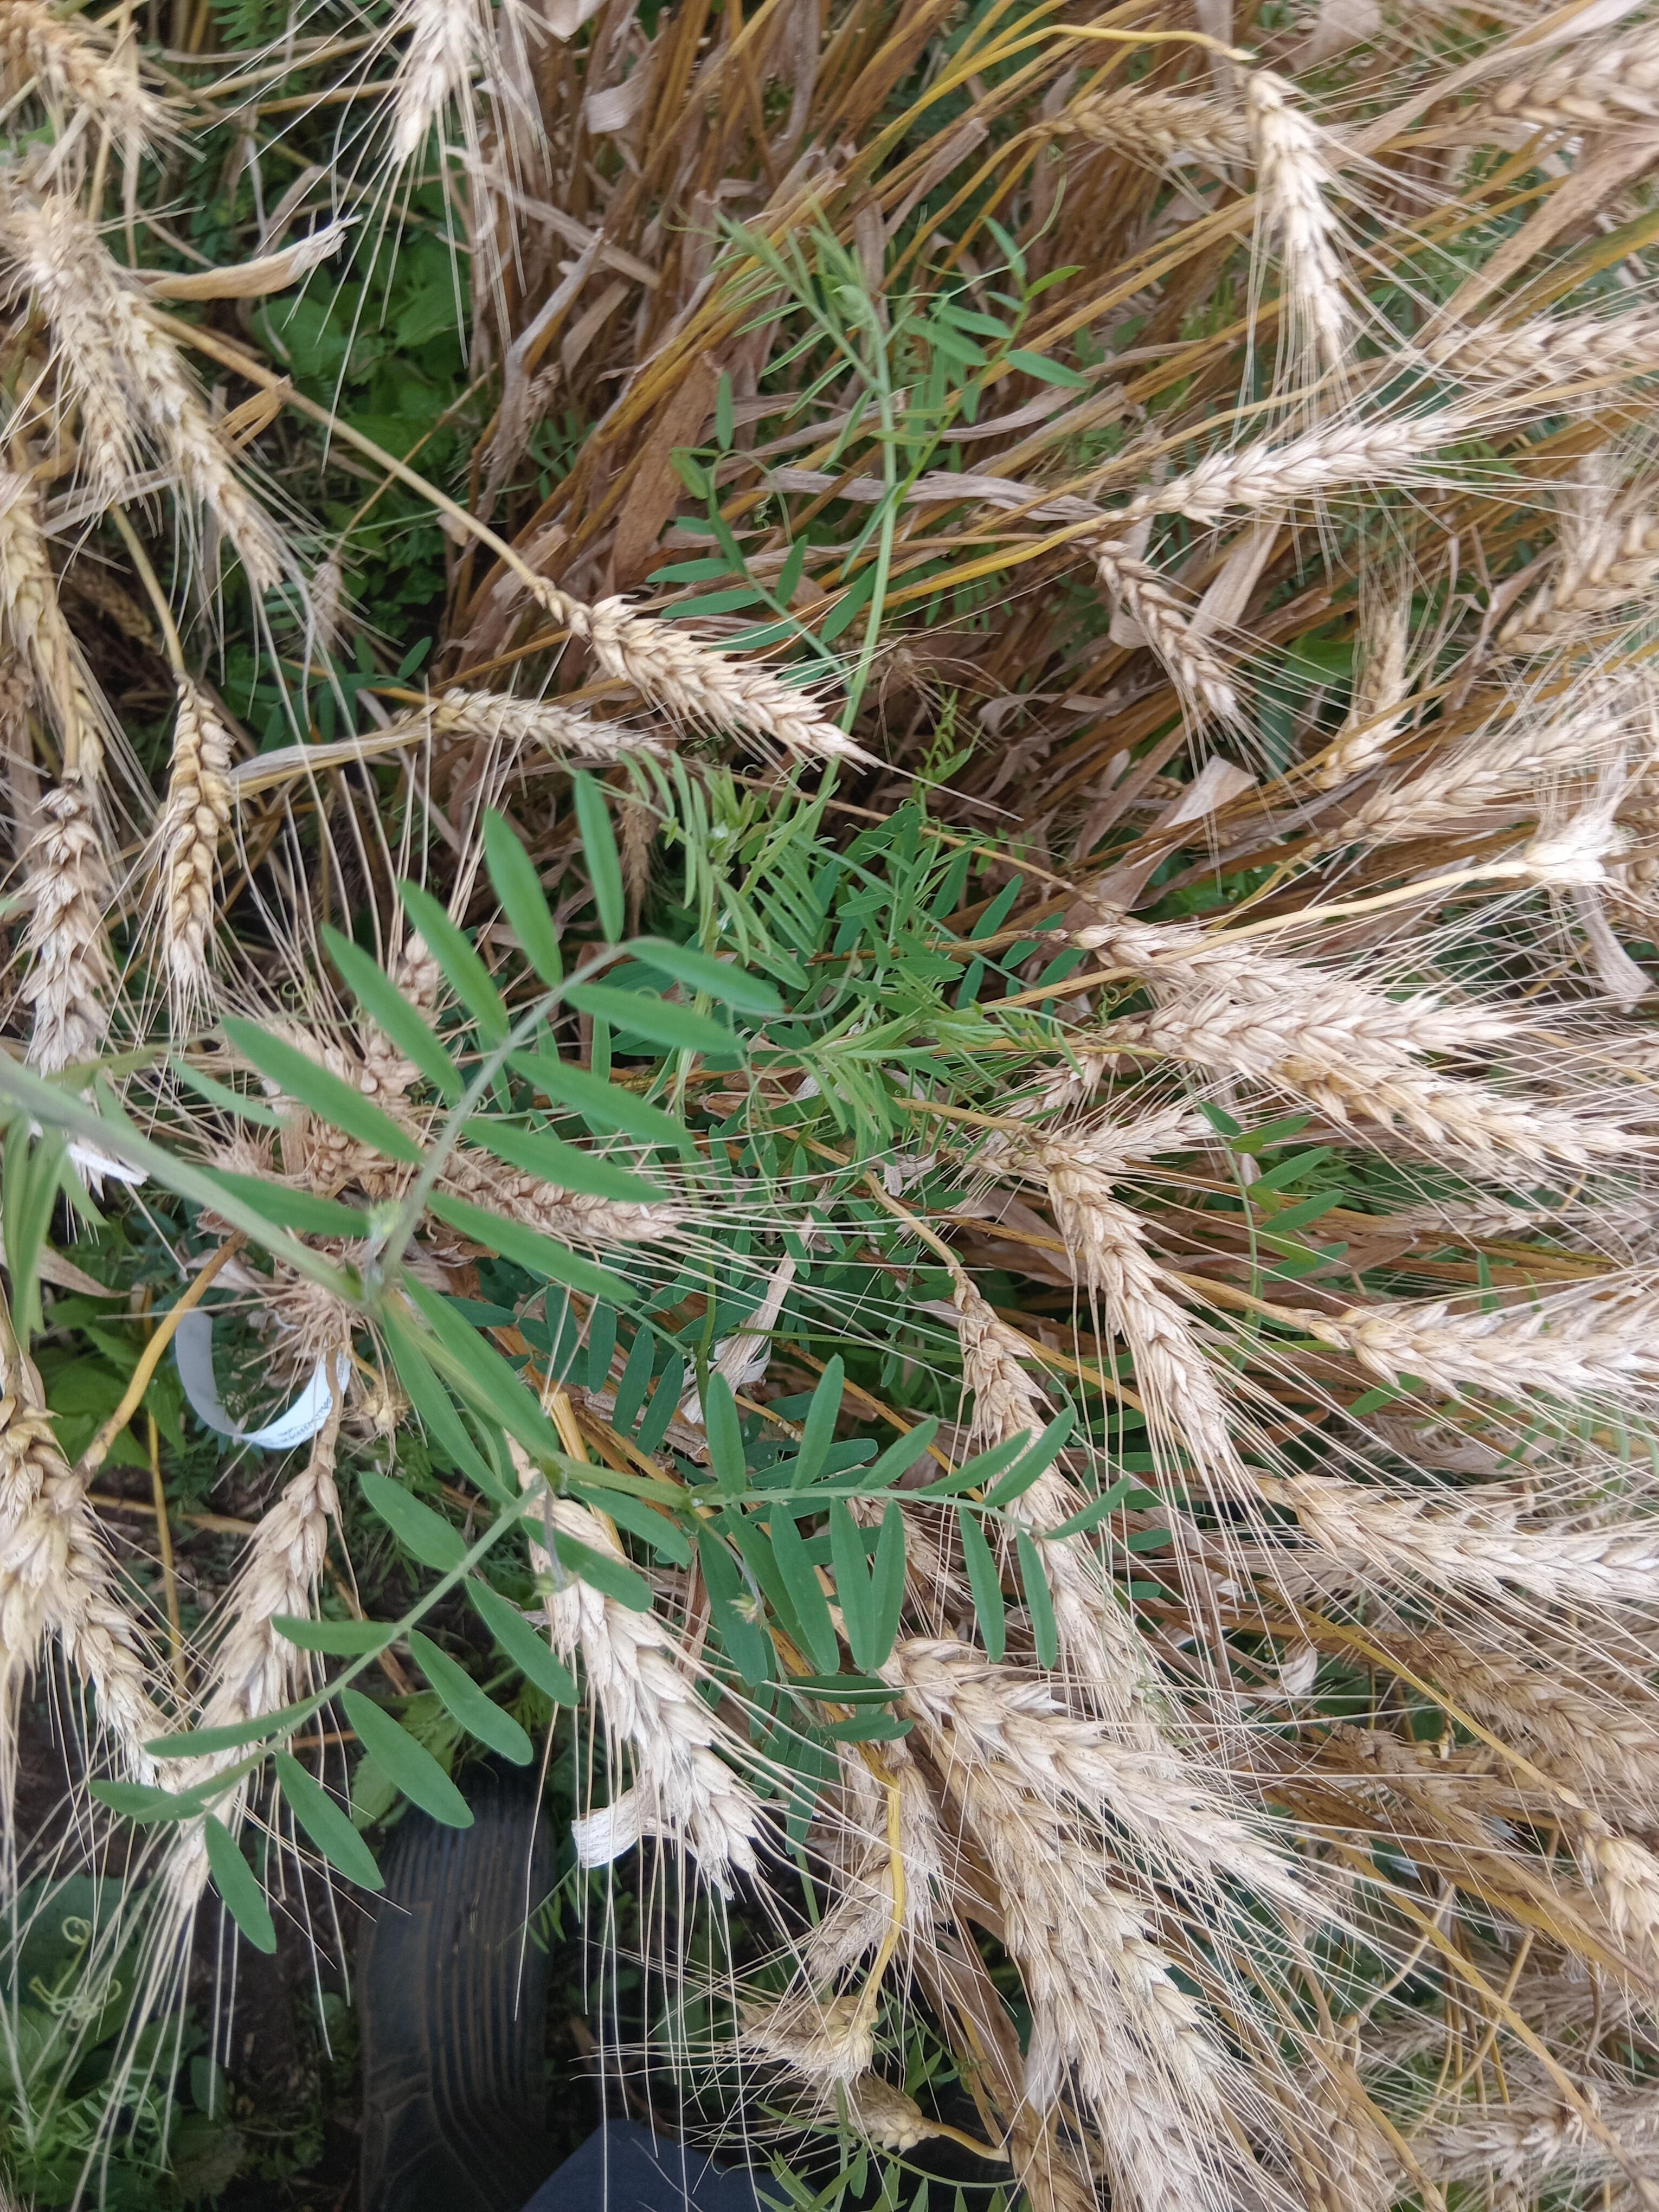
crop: wheat
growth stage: maturity
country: Kenya
